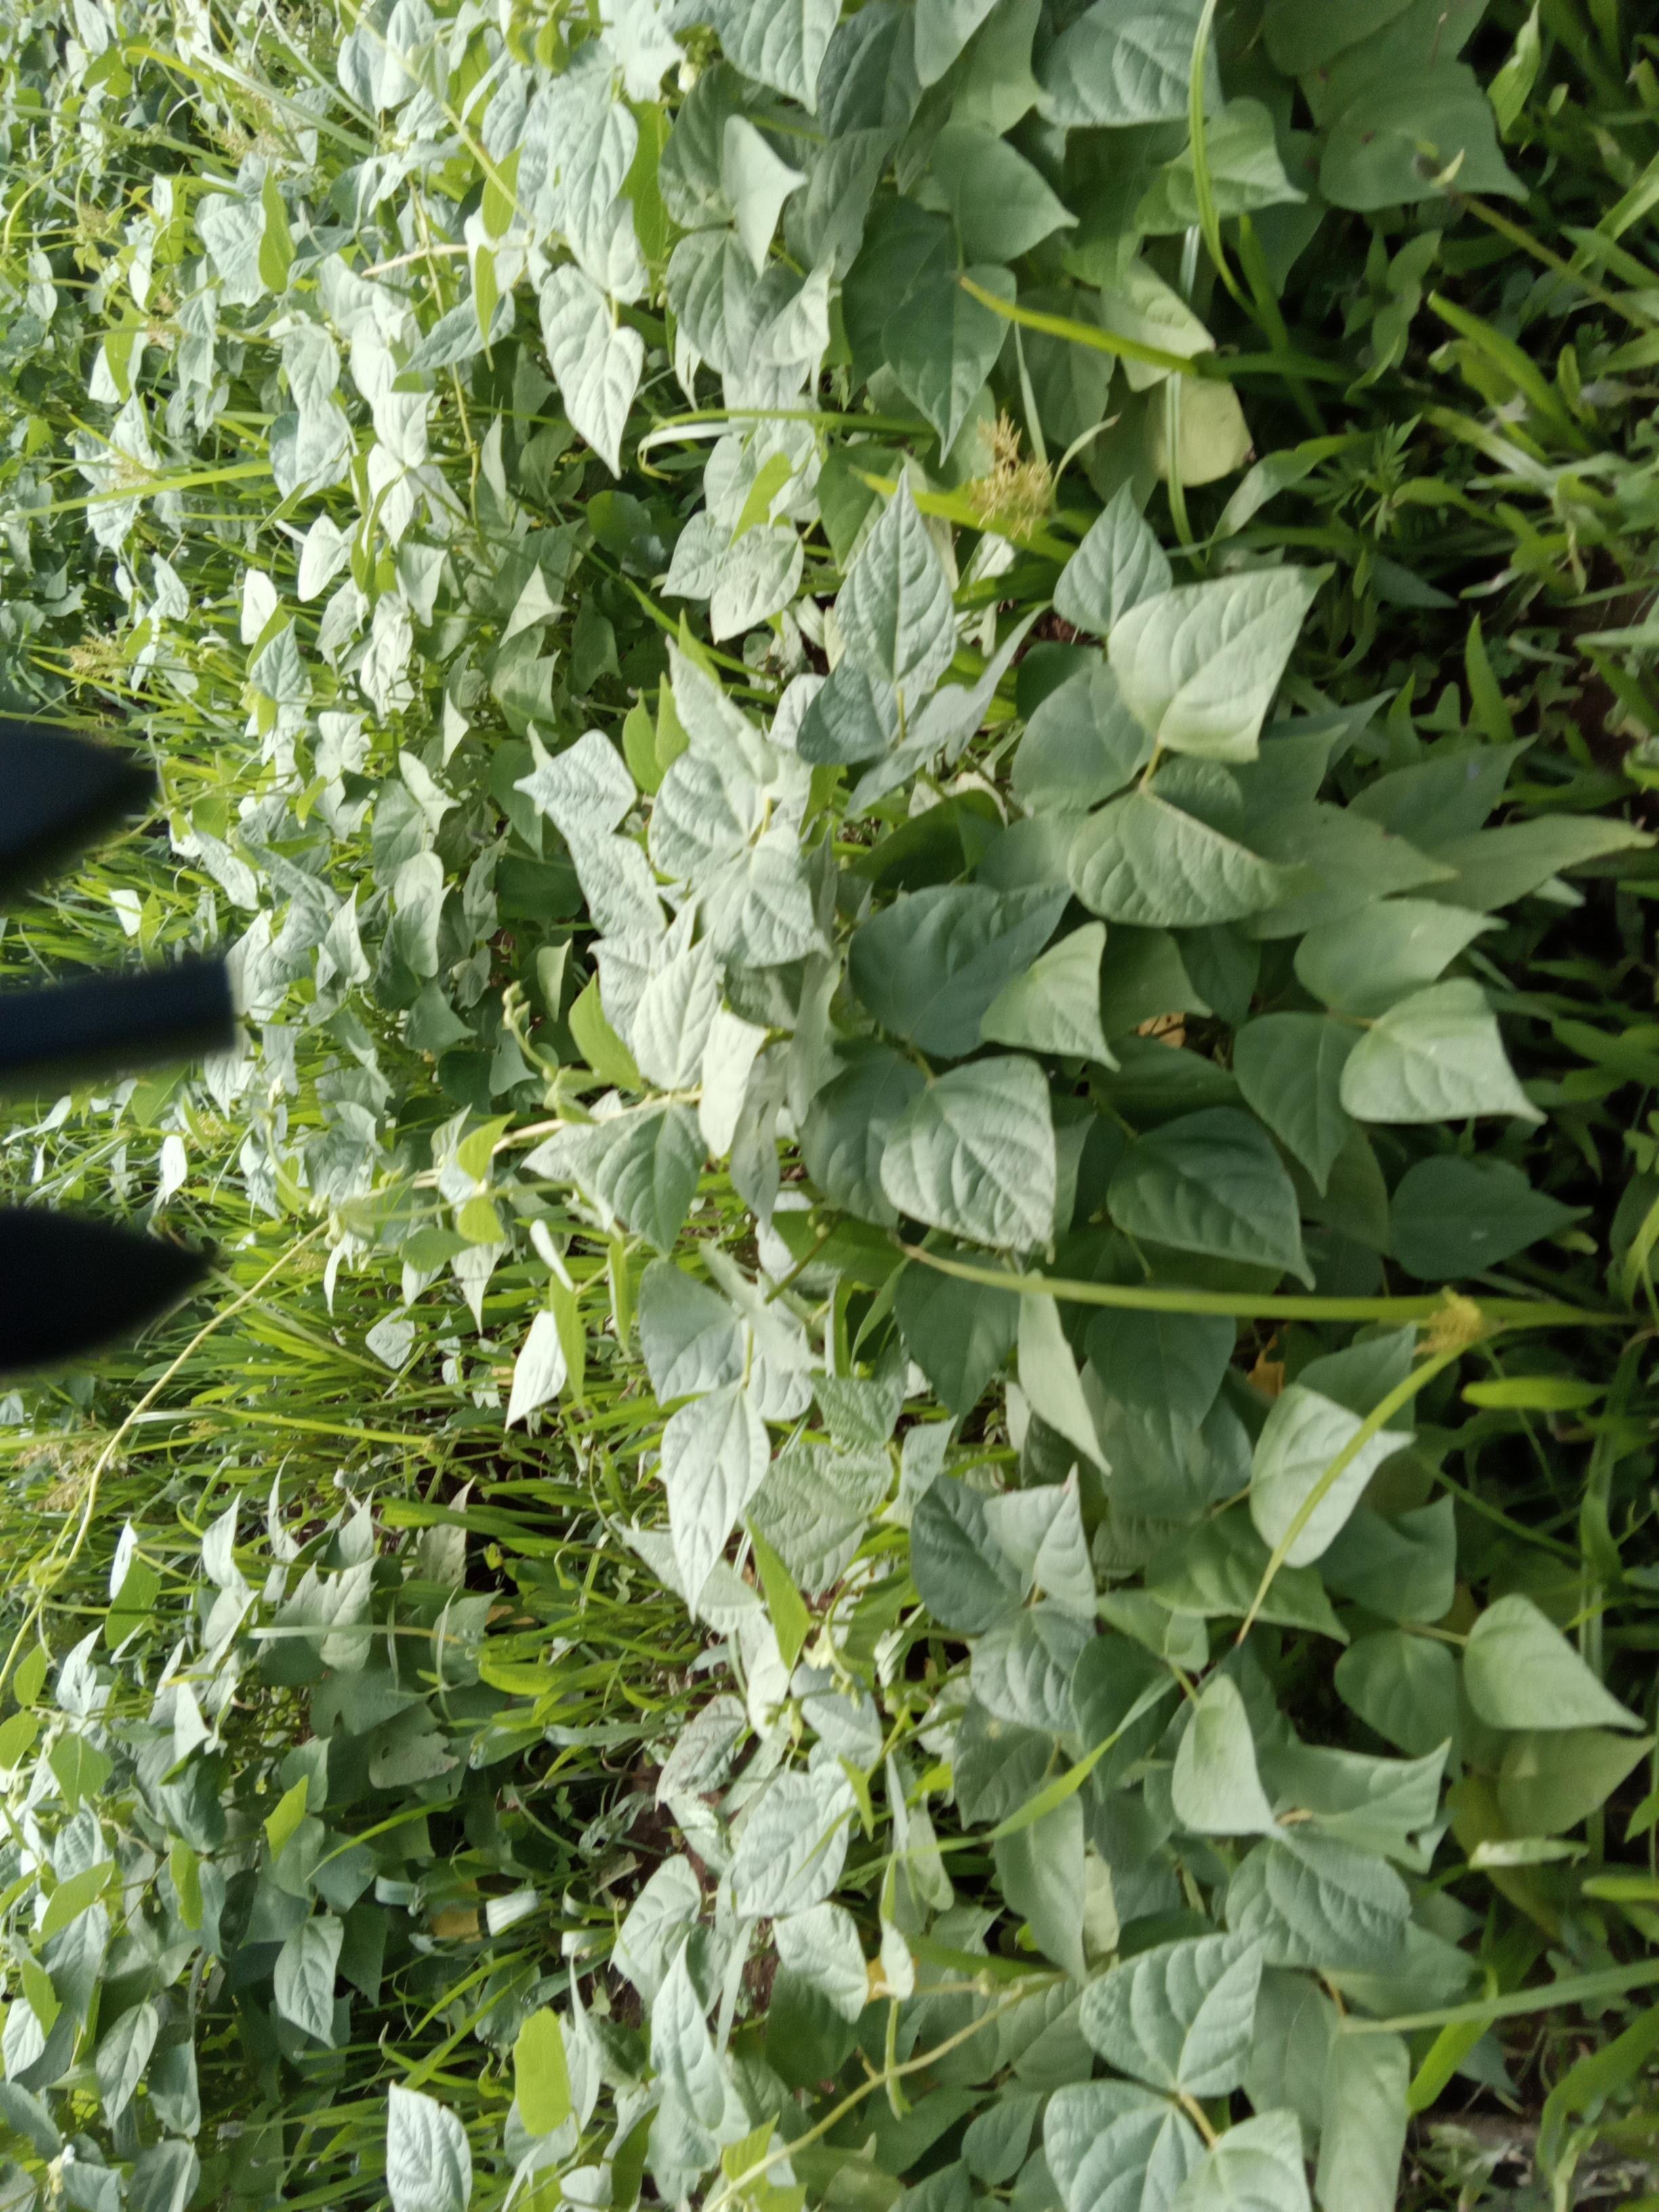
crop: common bean
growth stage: vegetative
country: Kenya
